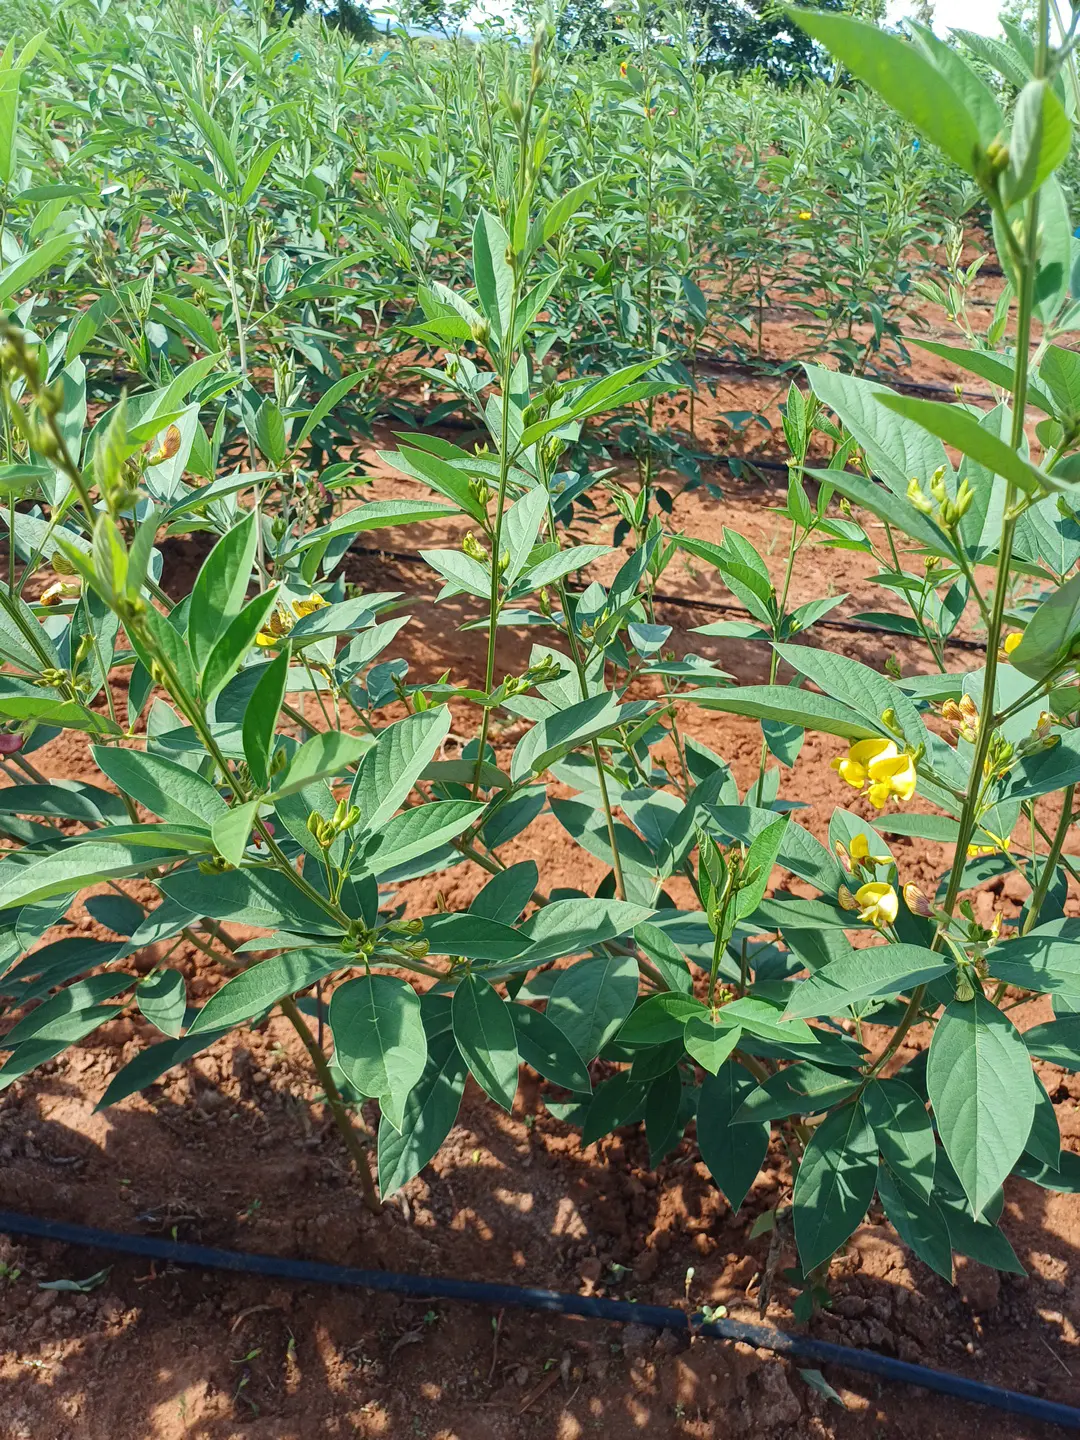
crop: pigeonpea
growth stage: flowering
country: Kenya
